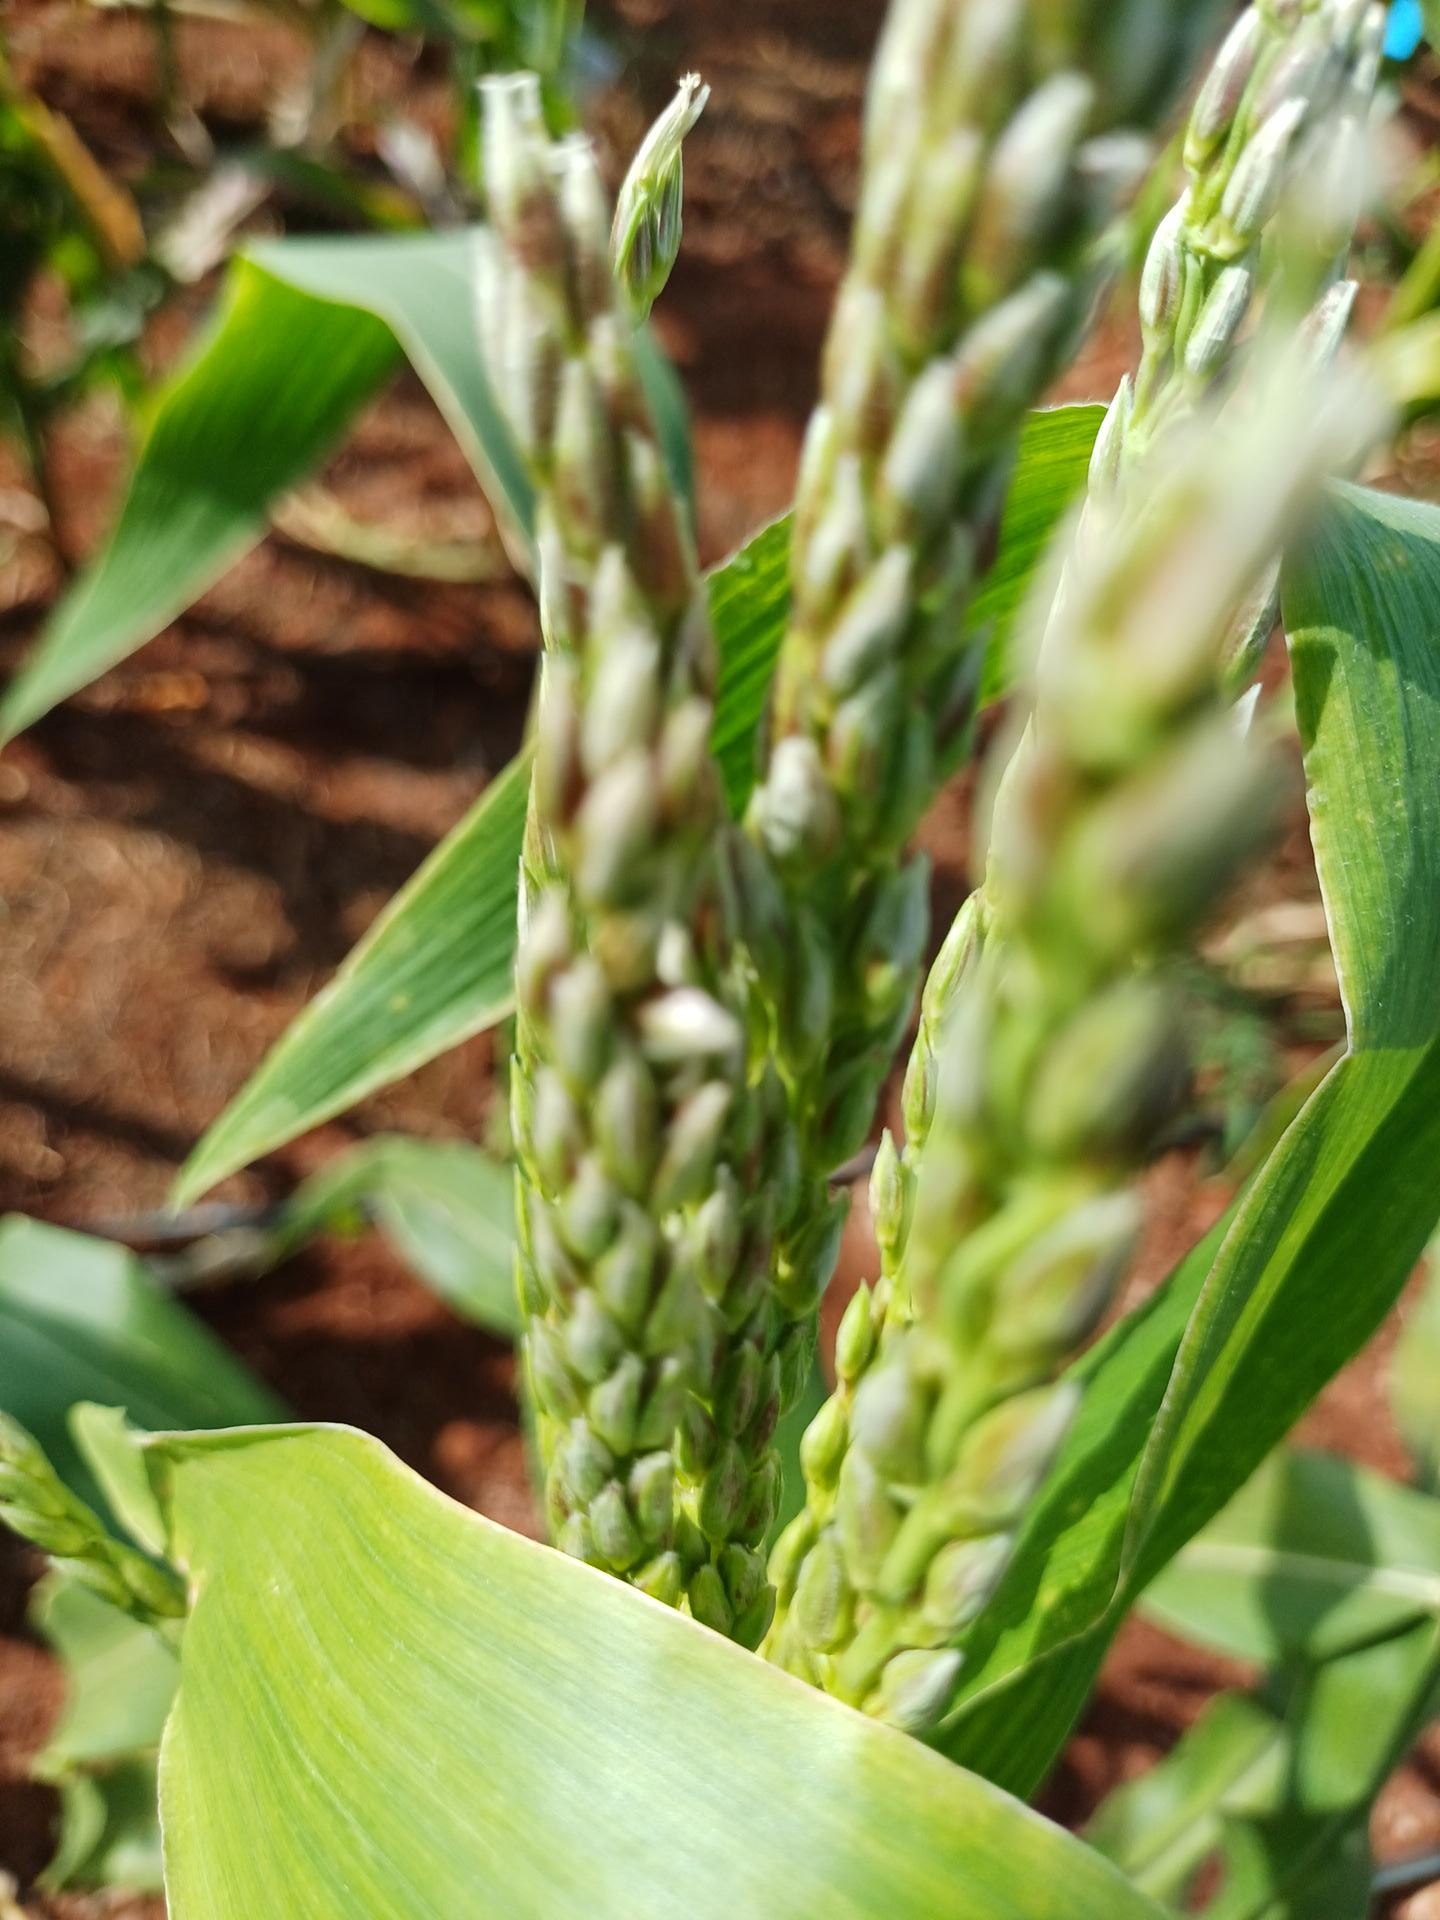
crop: maize
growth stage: flowering
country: Kenya
